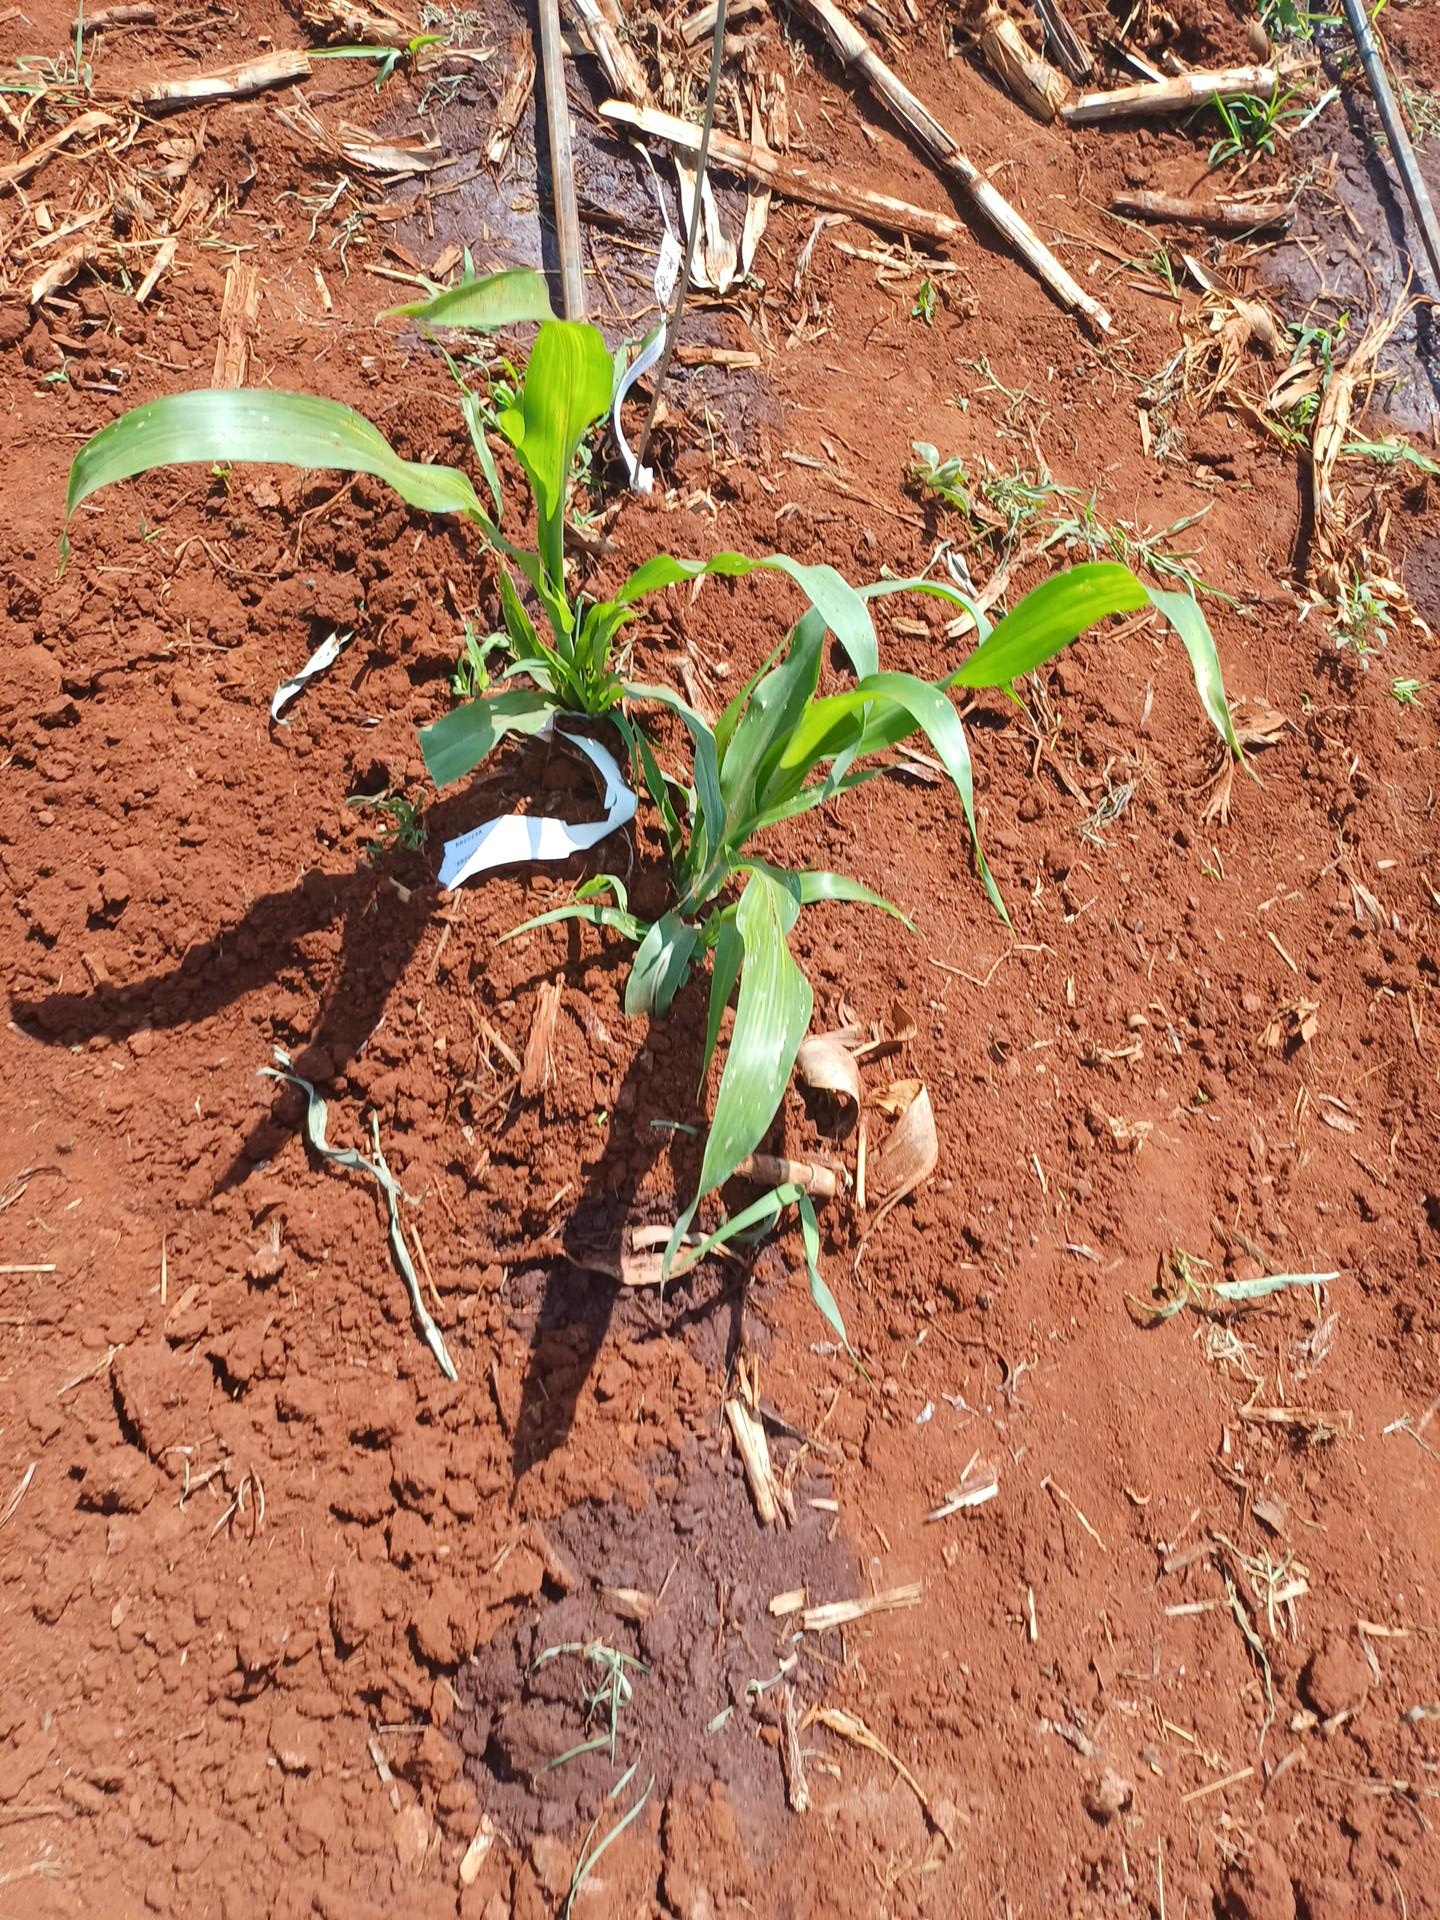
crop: sorghum
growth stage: vegetative
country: Kenya
